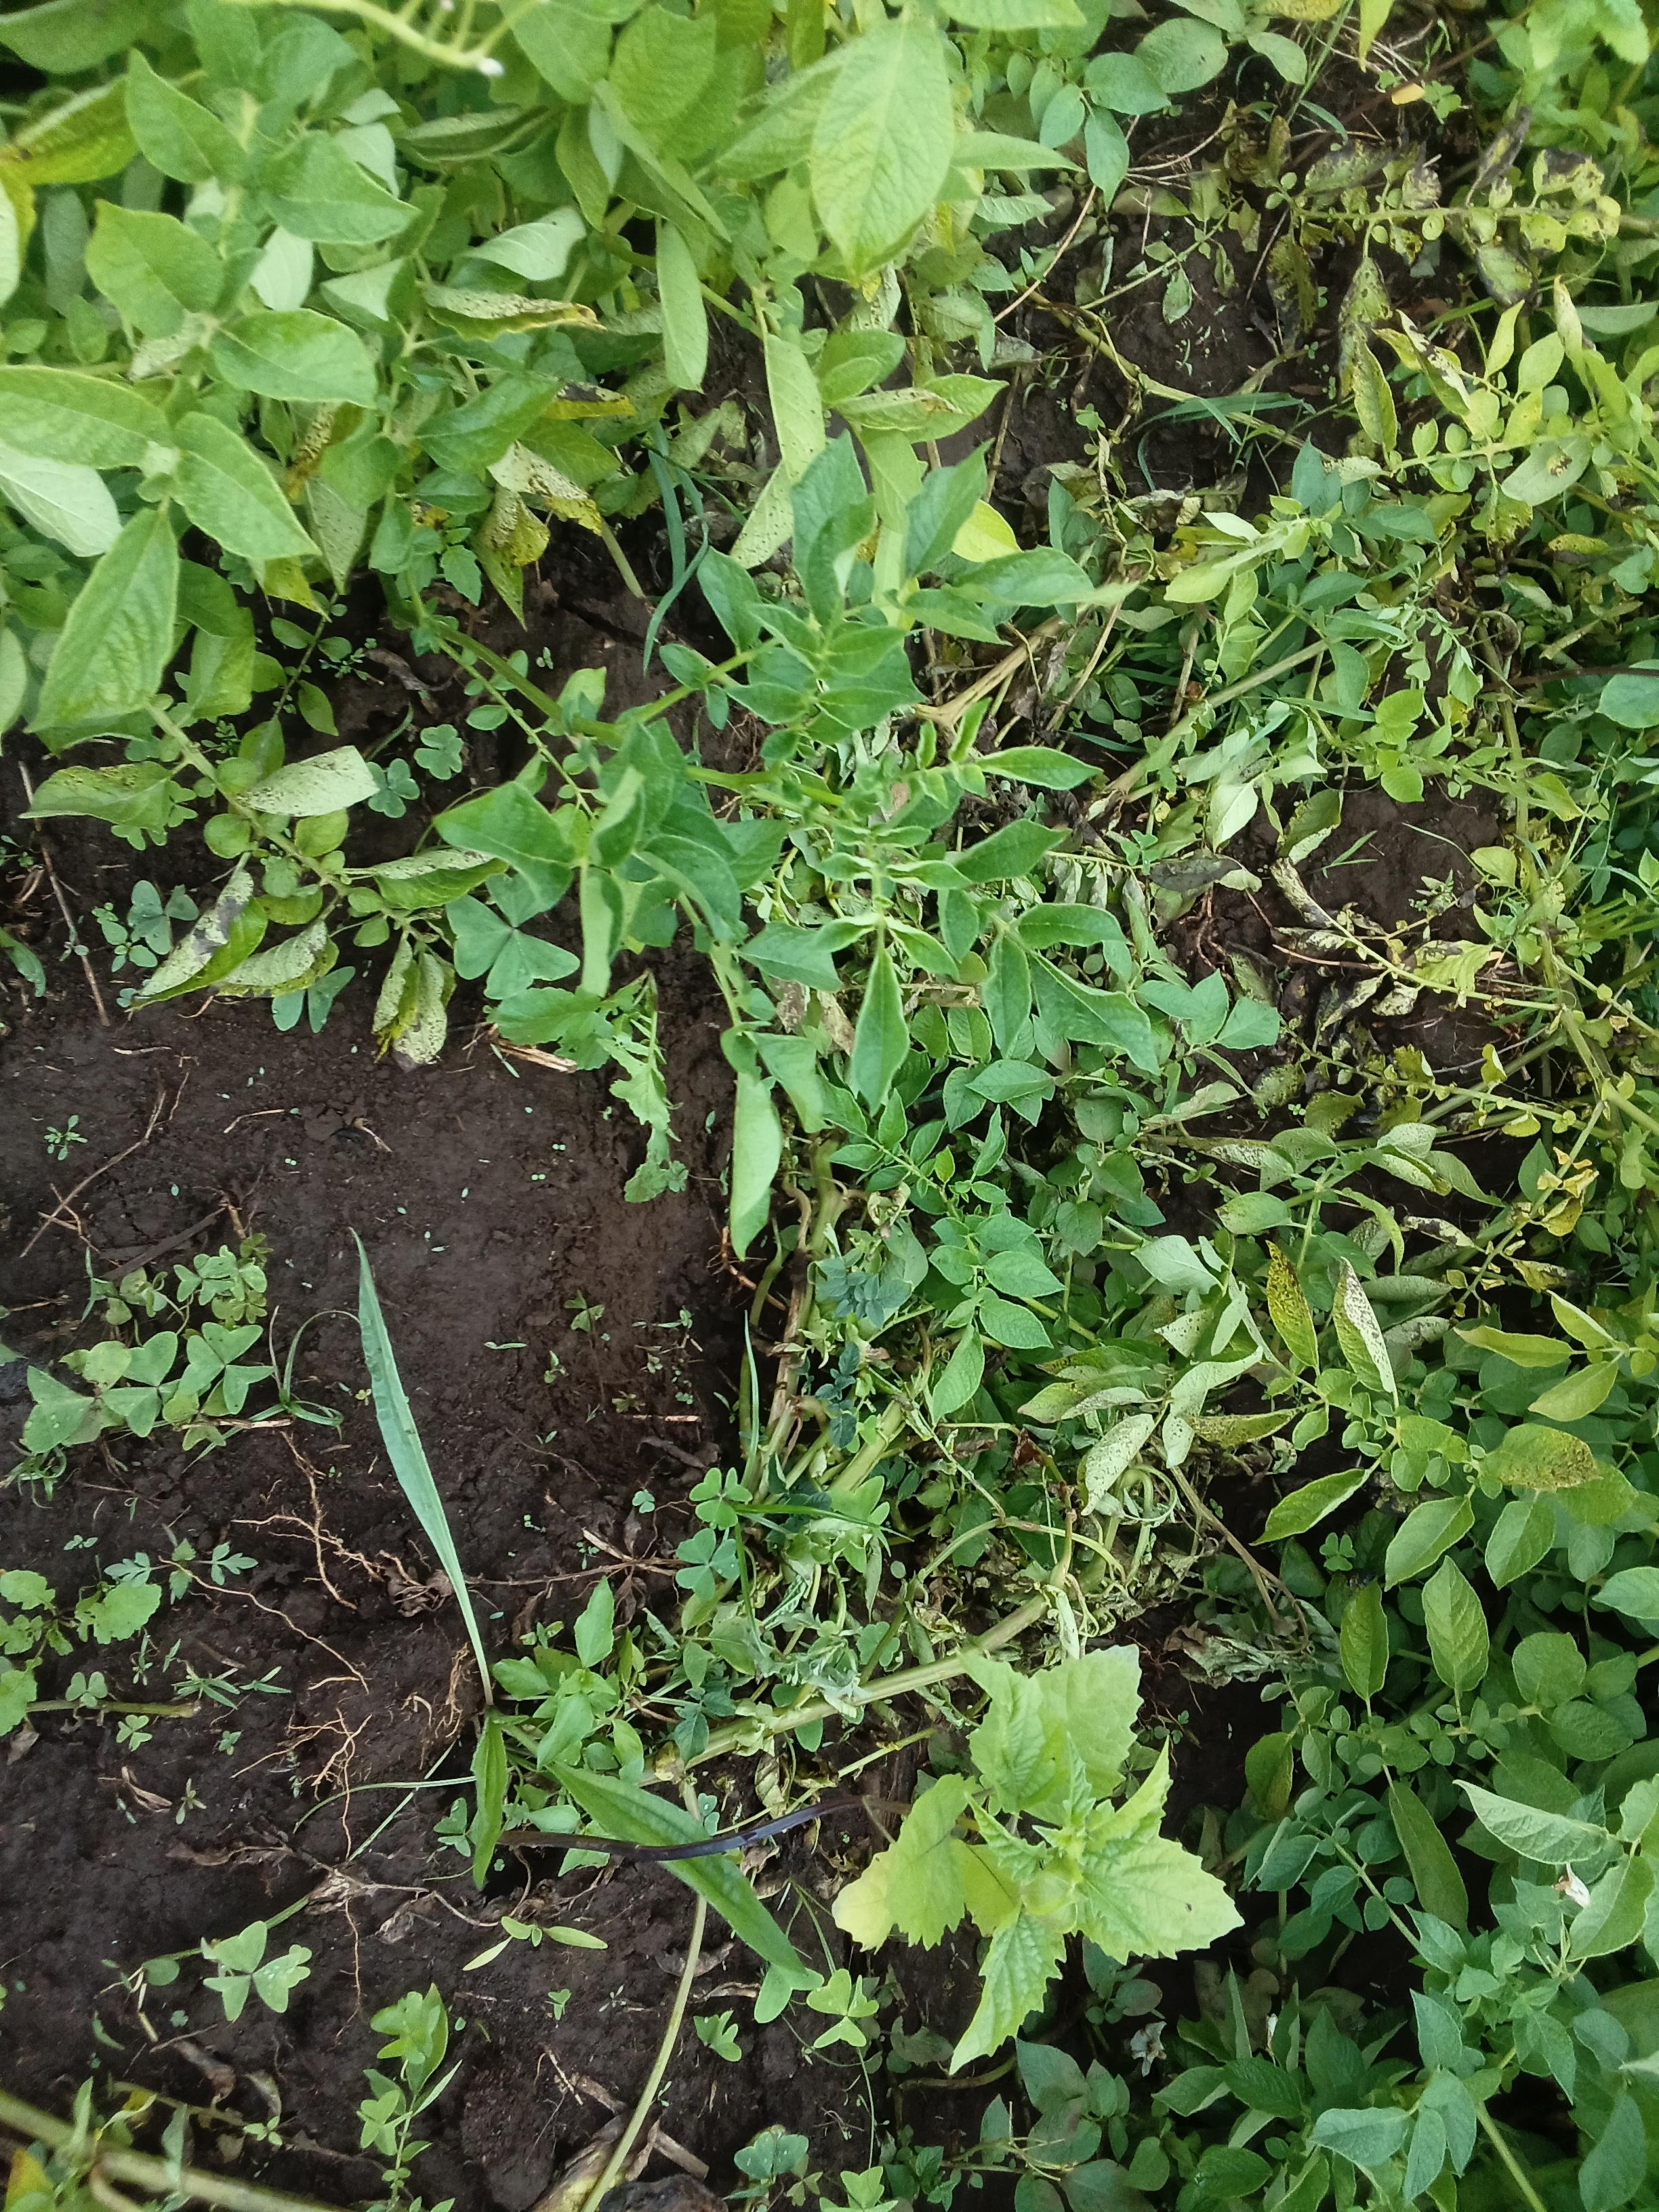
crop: potato
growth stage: vegetative
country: Kenya
